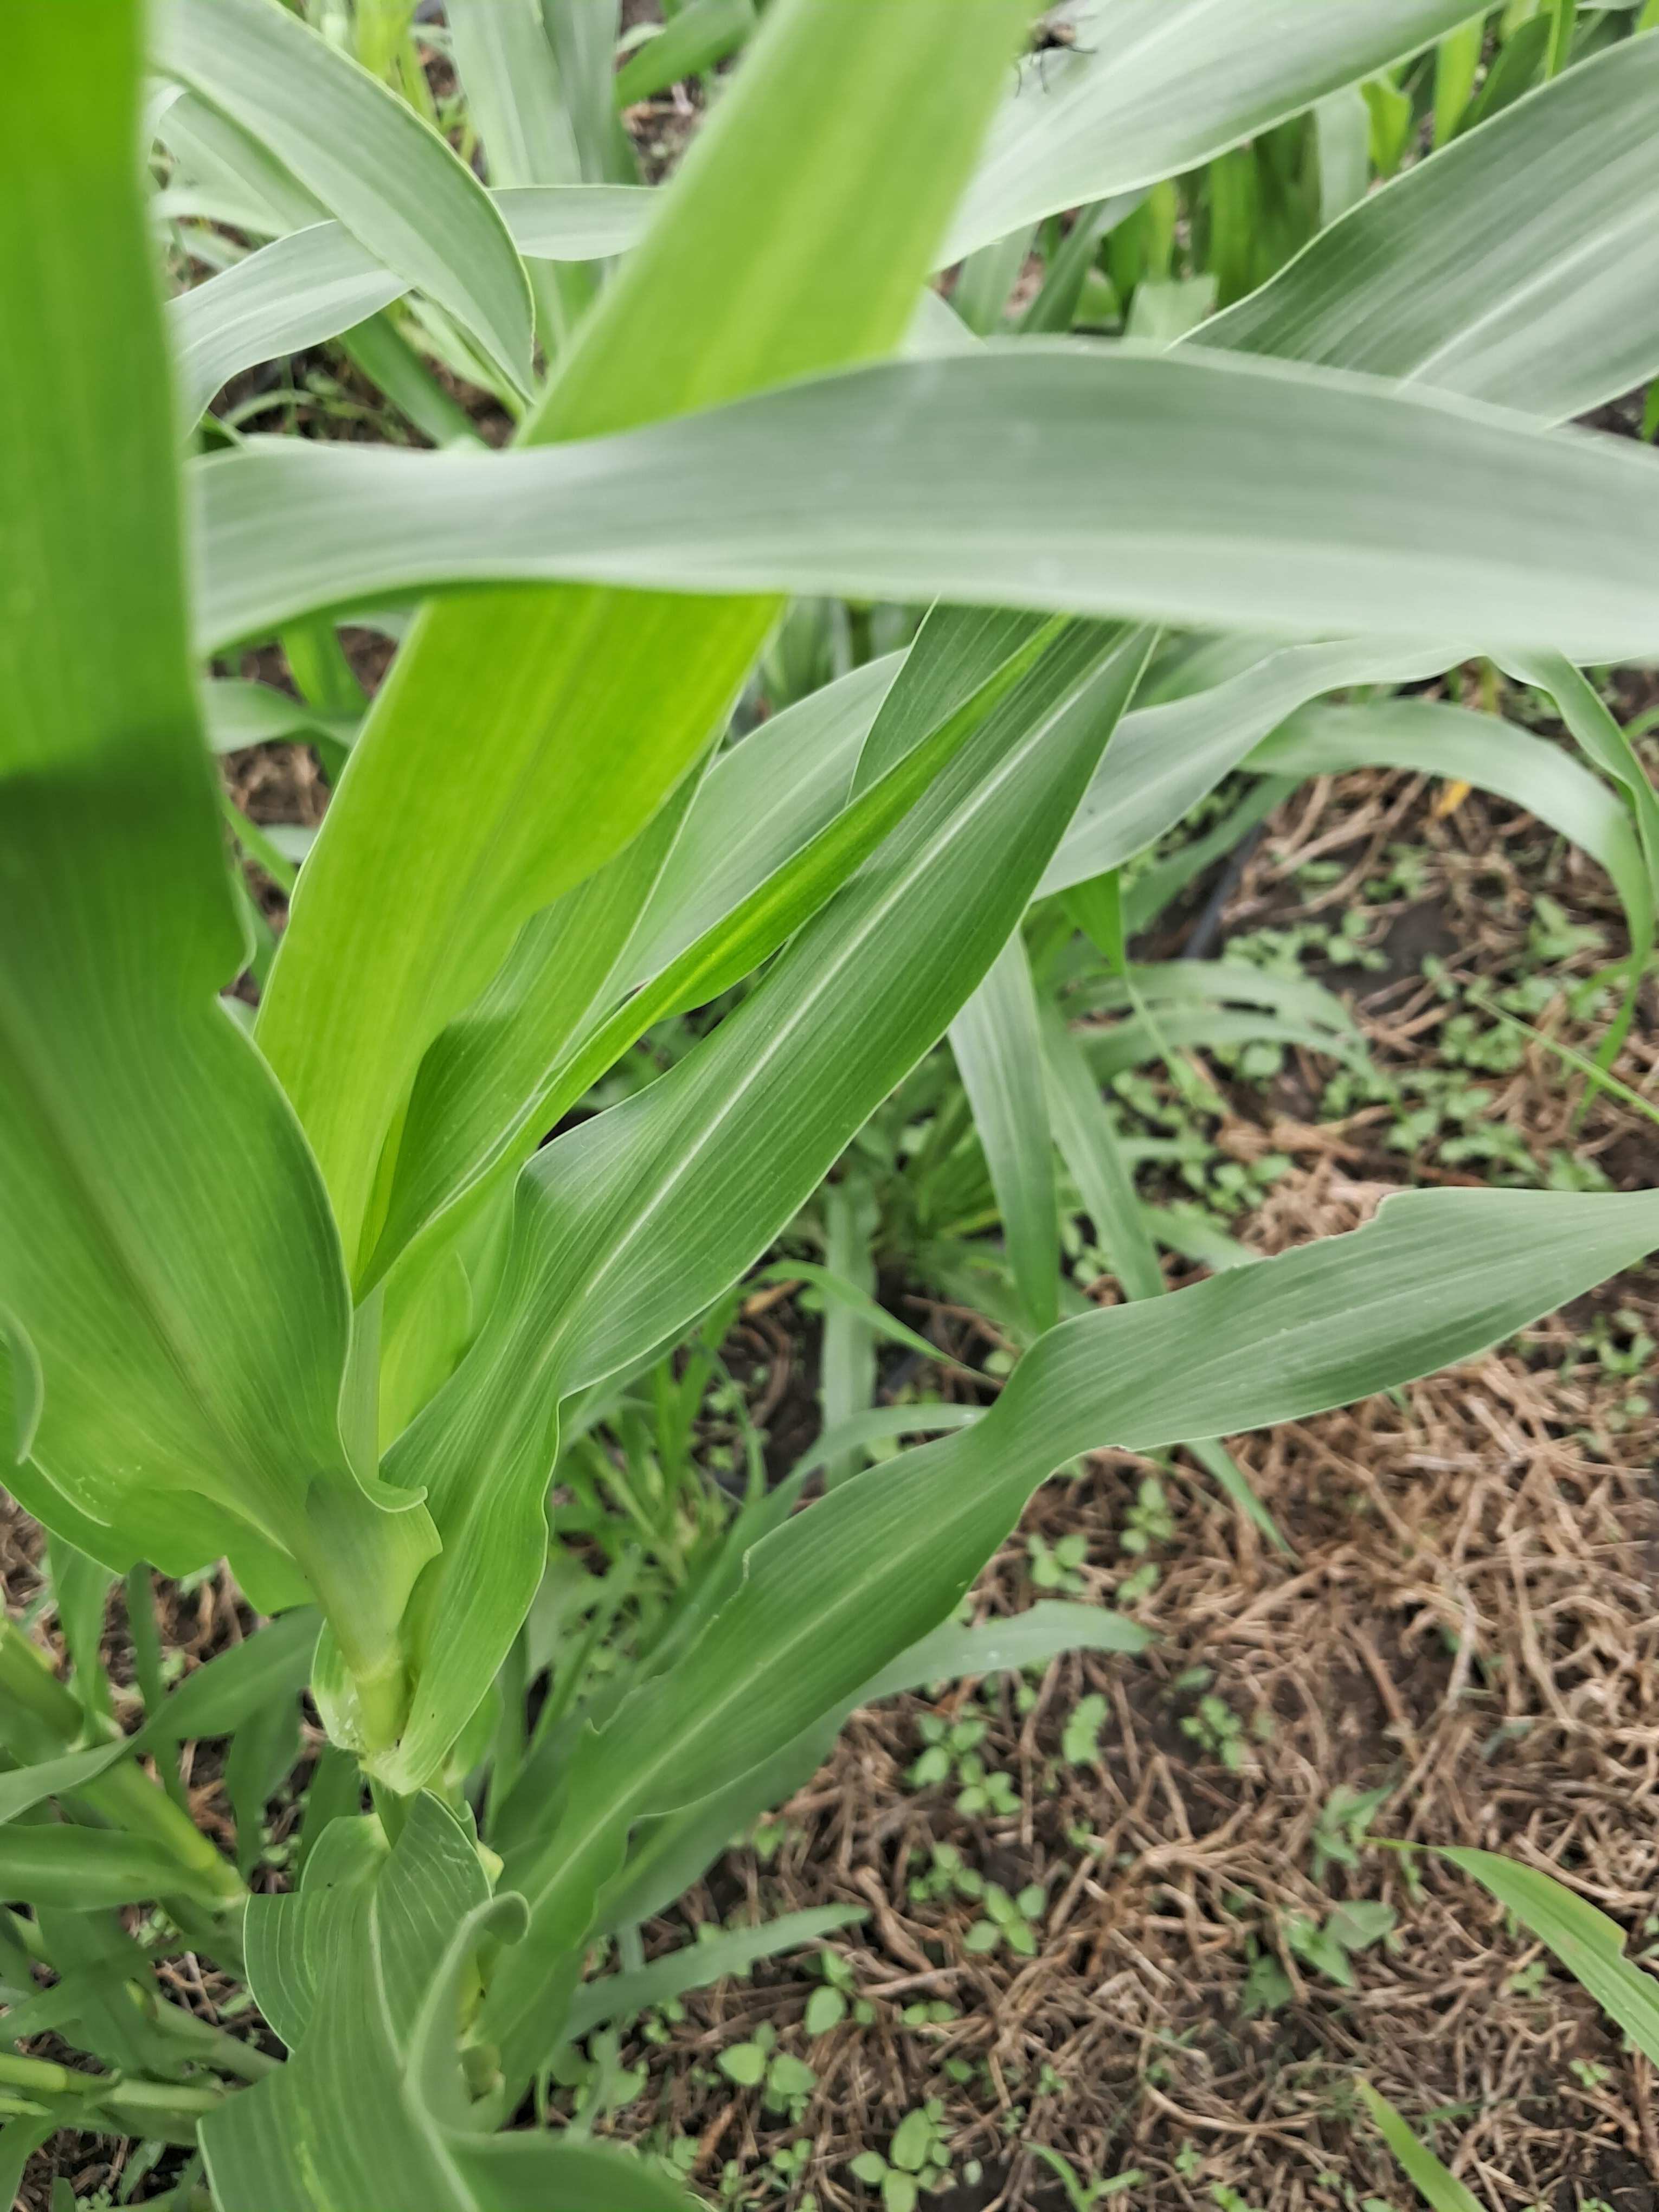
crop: pearl millet
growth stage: heading tuber
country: Tanzania
